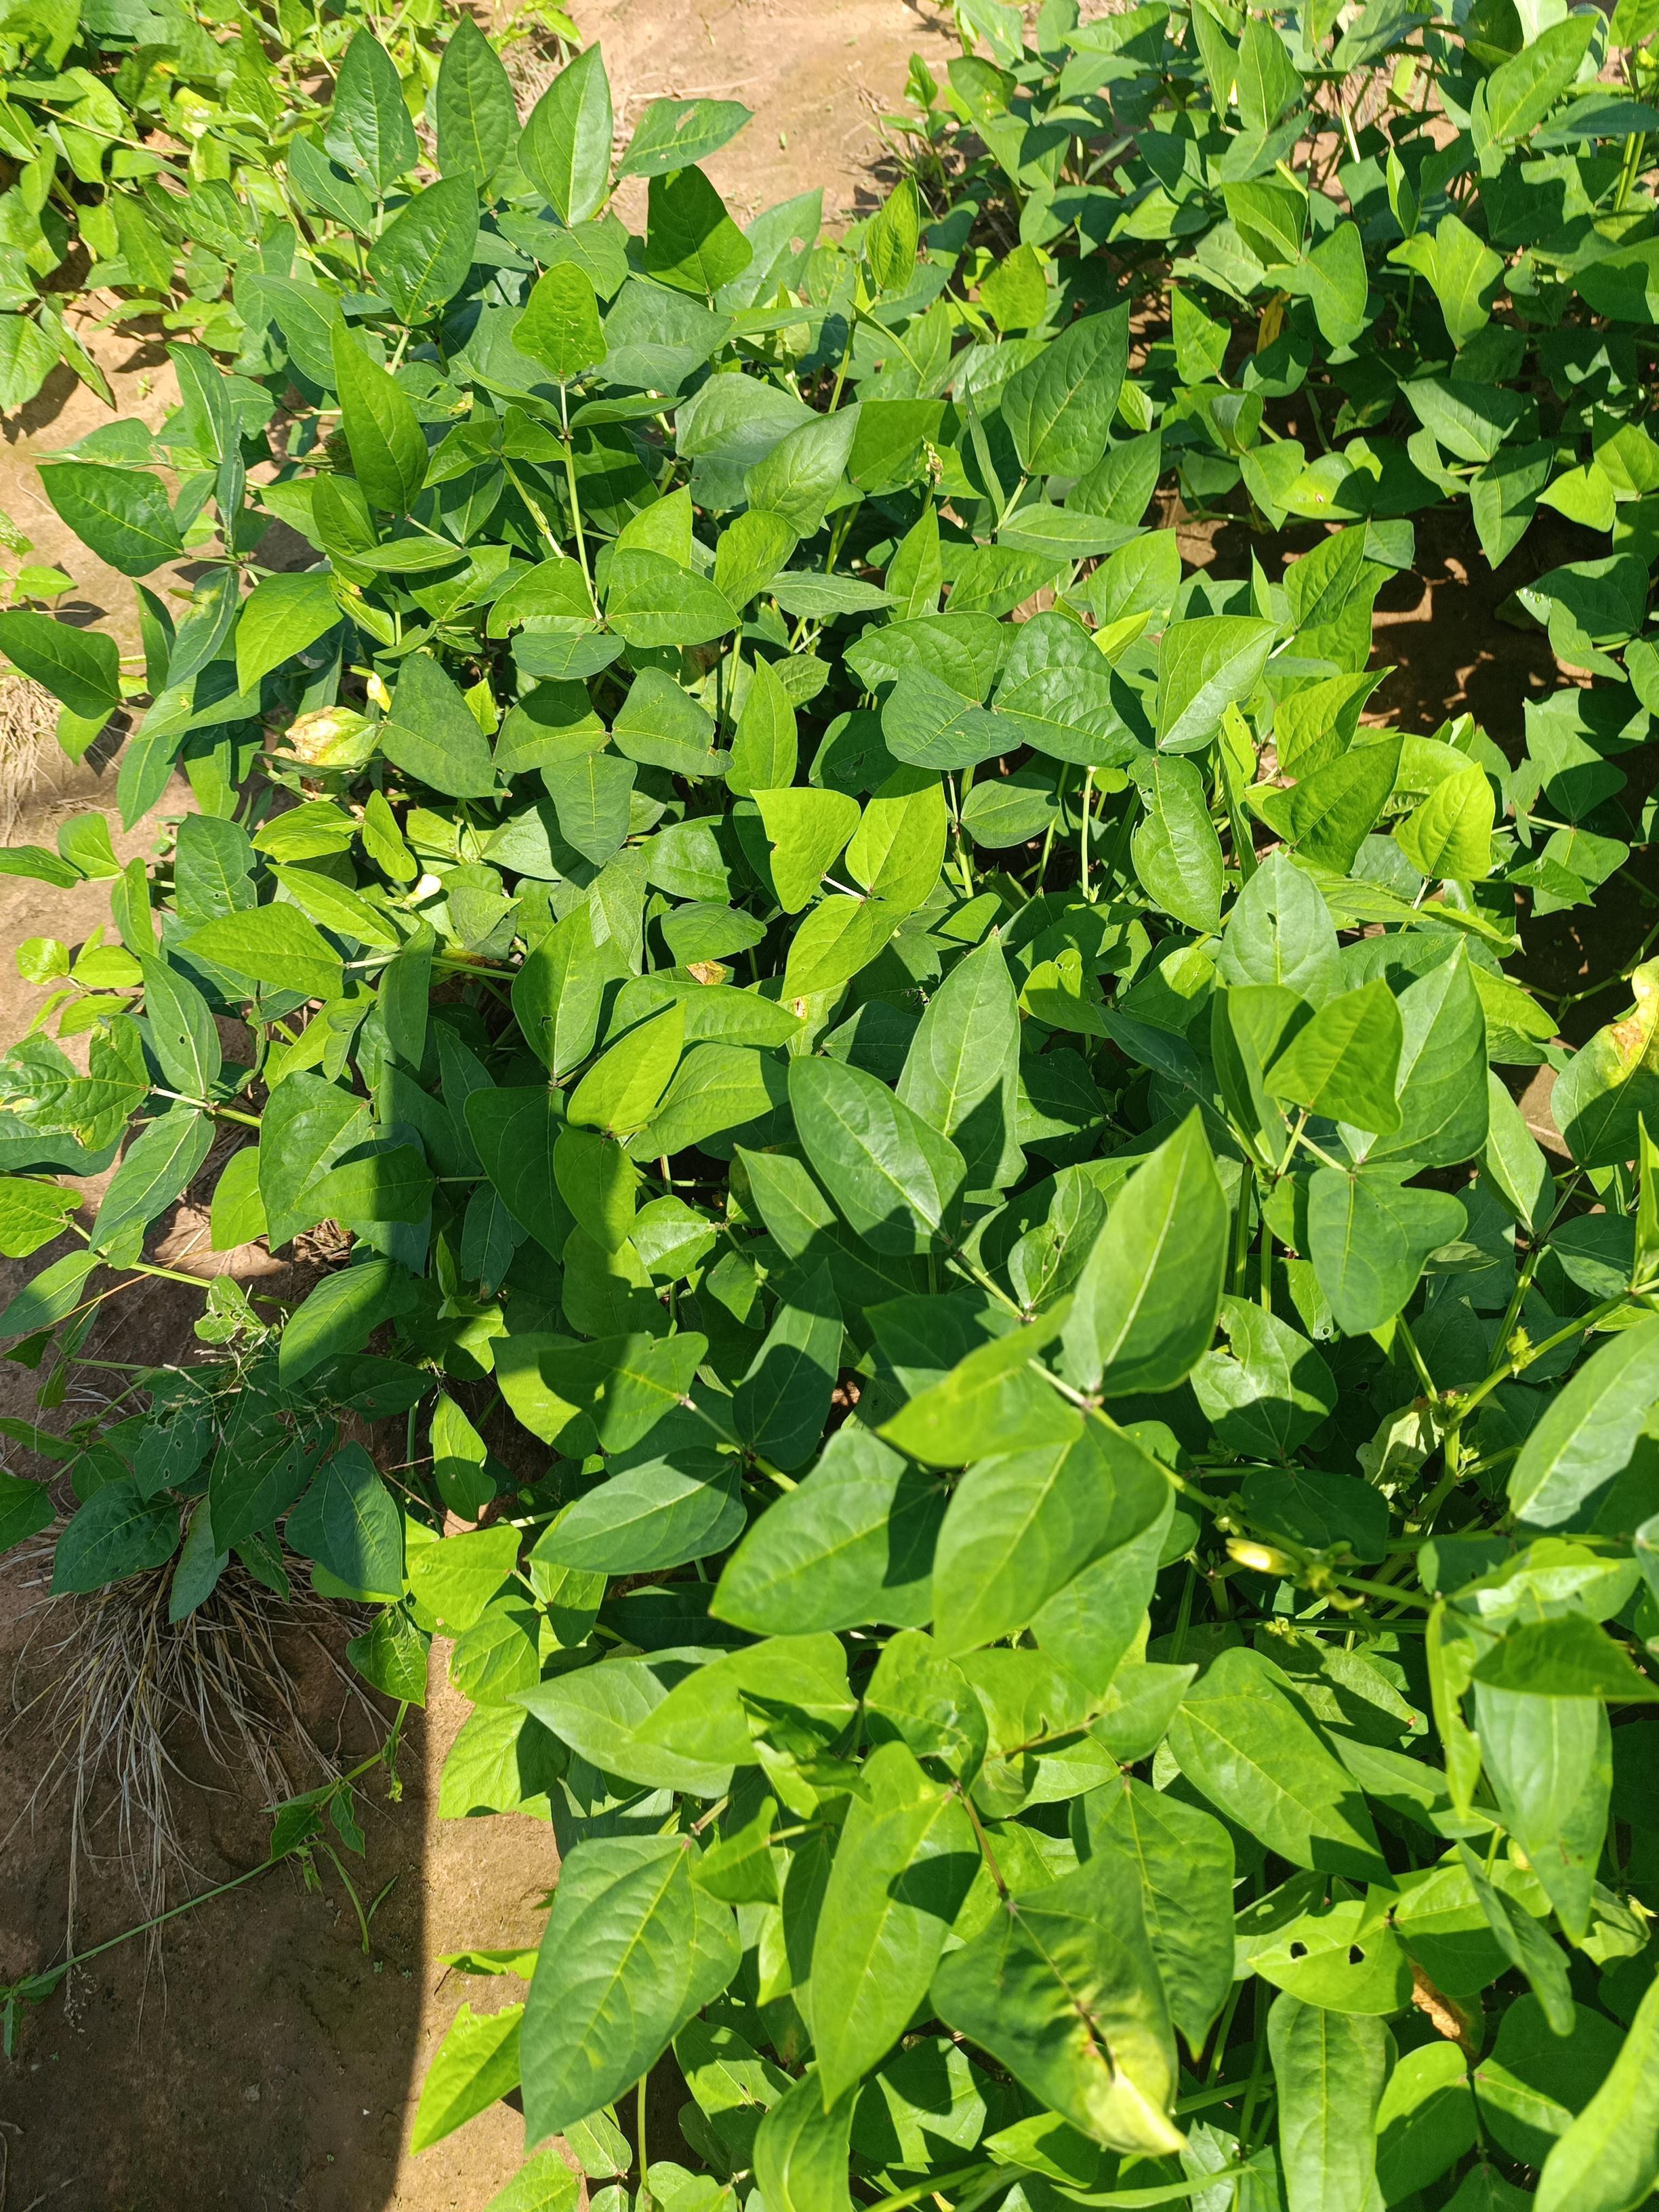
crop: cowpea
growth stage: flowering
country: Nigeria
